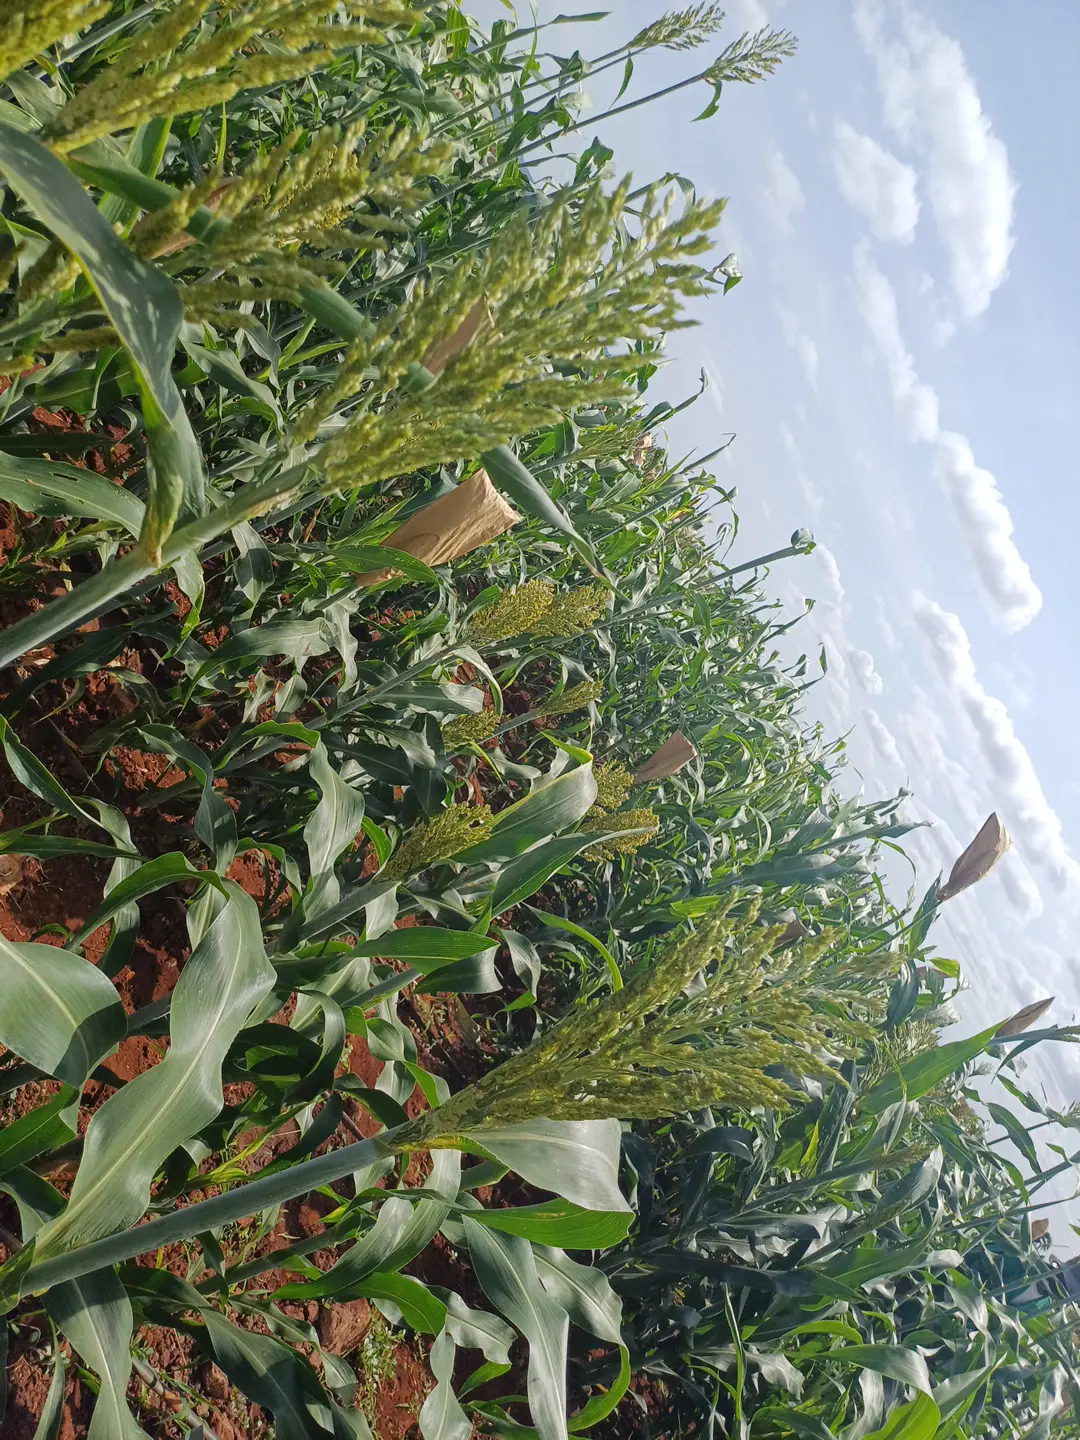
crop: sorghum
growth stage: heading tuber
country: Kenya
